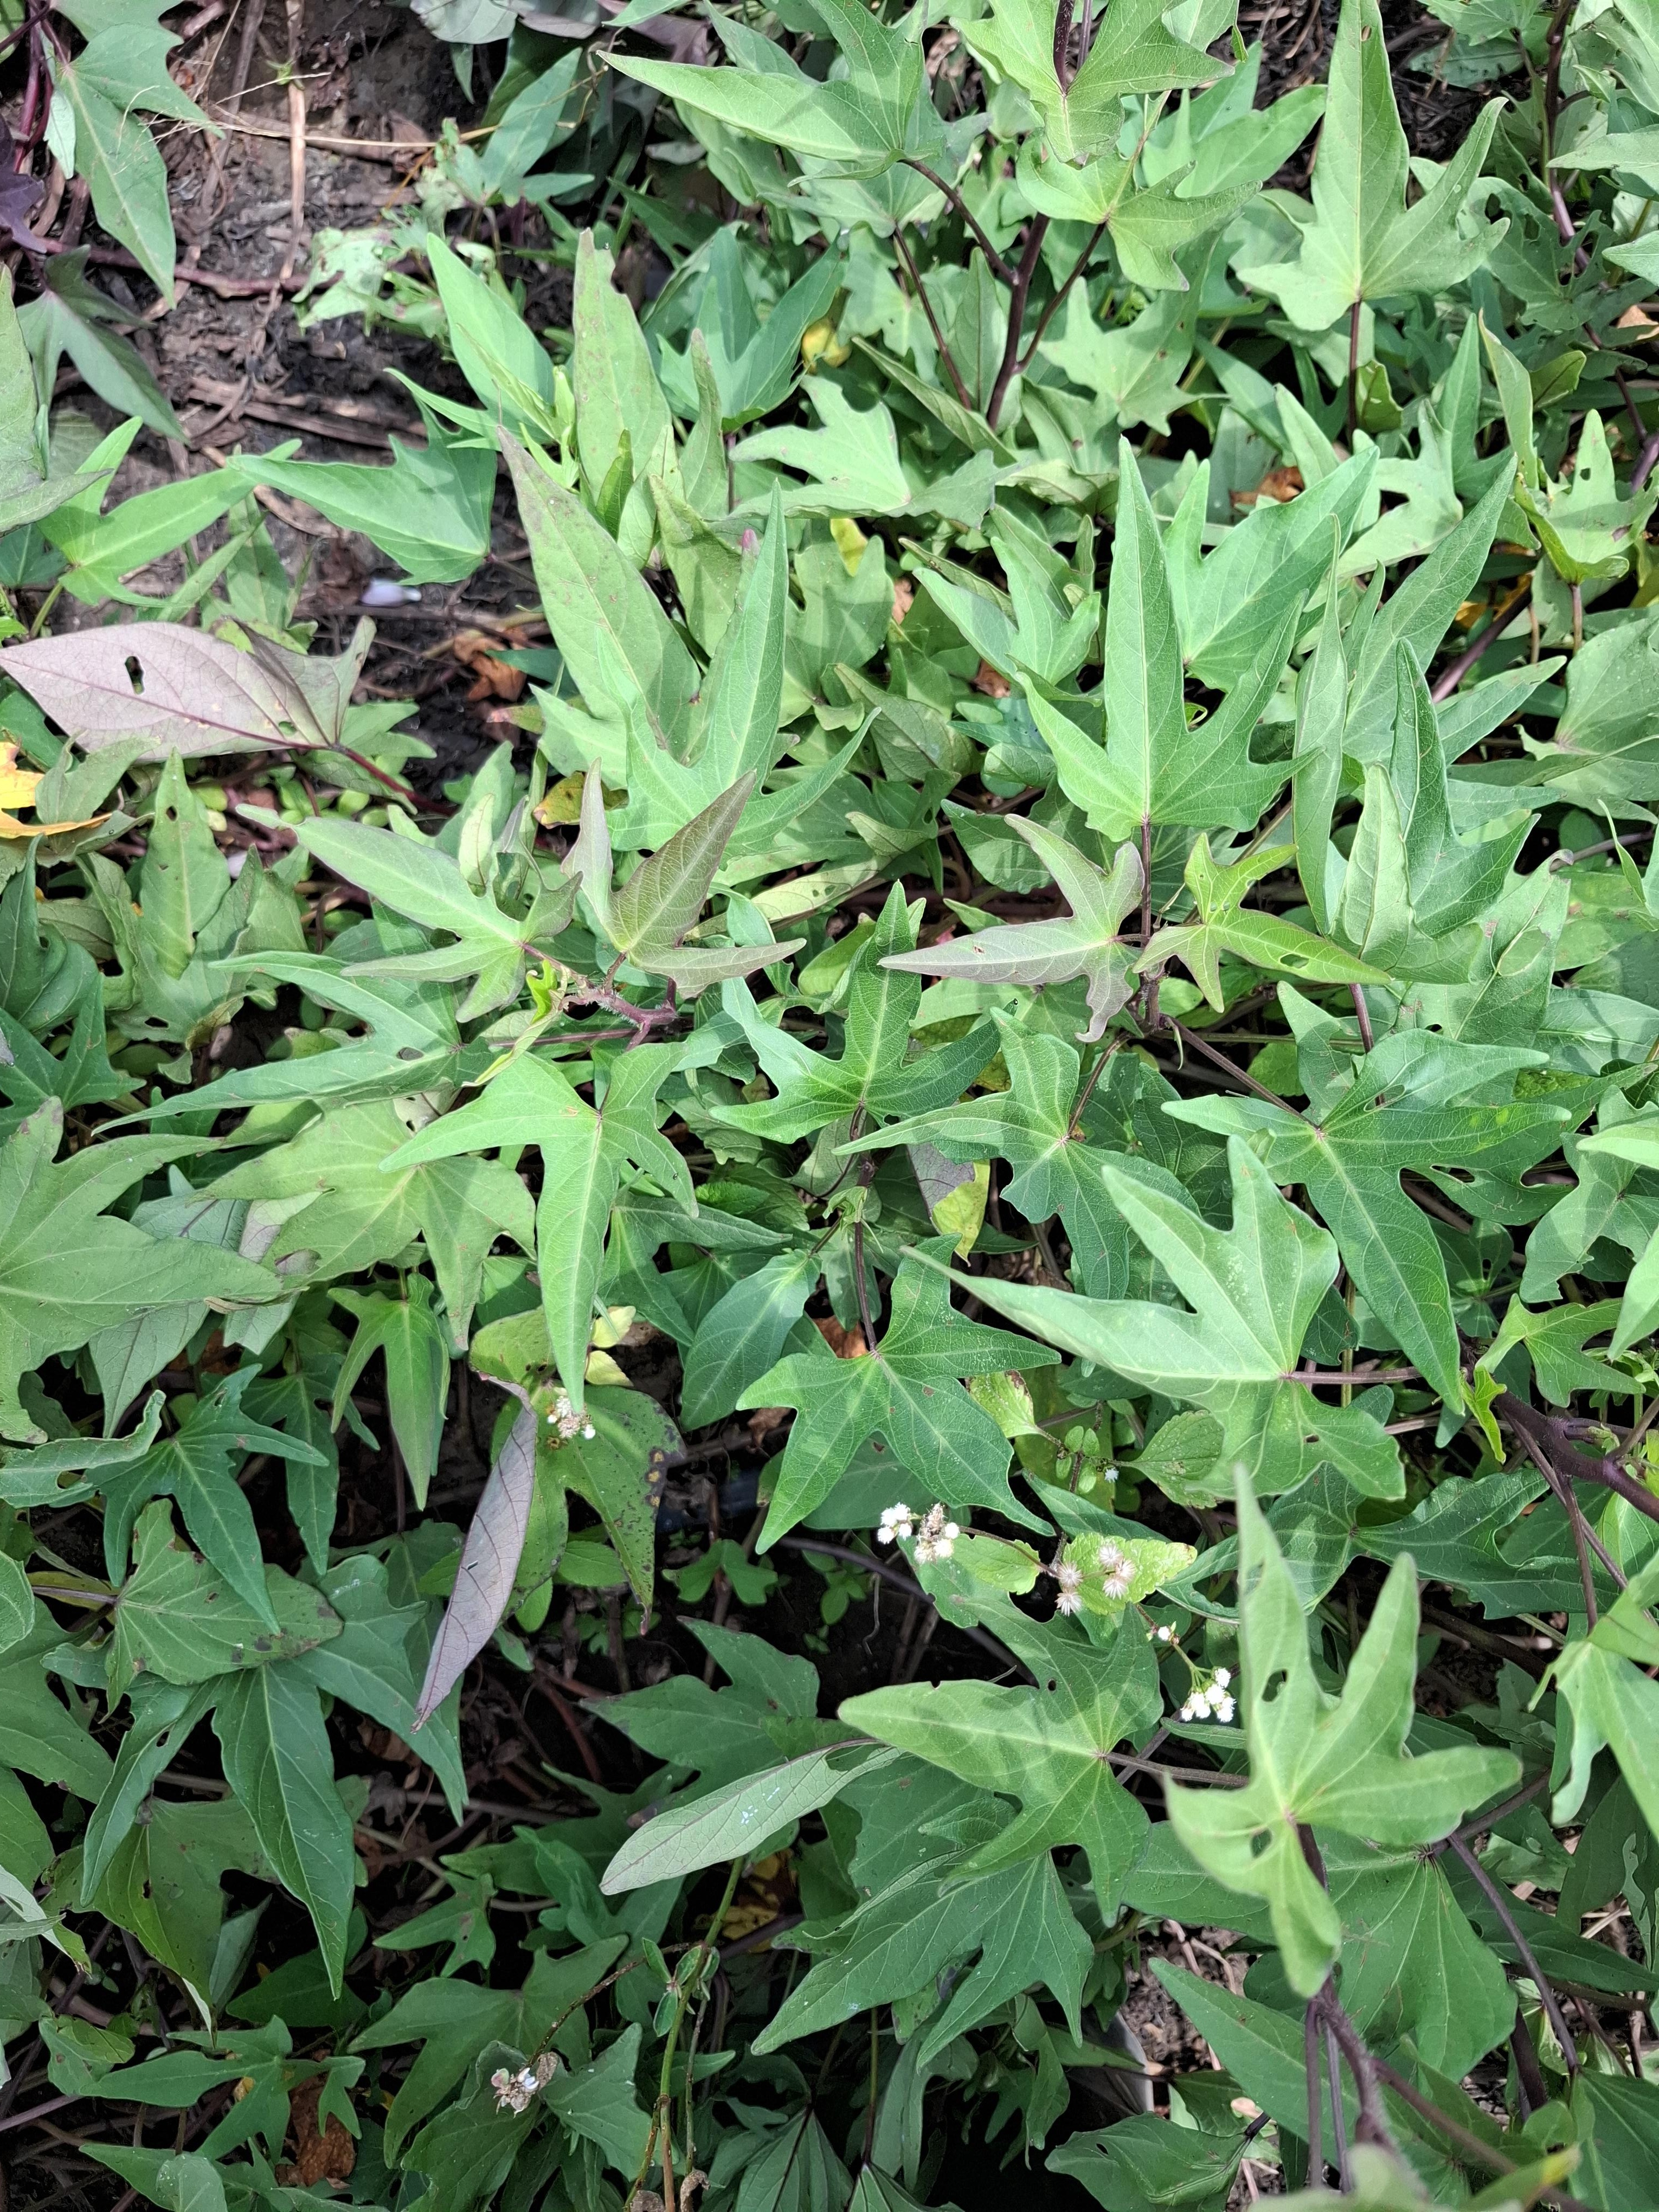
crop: sweet potato
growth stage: vegetative
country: Tanzania
